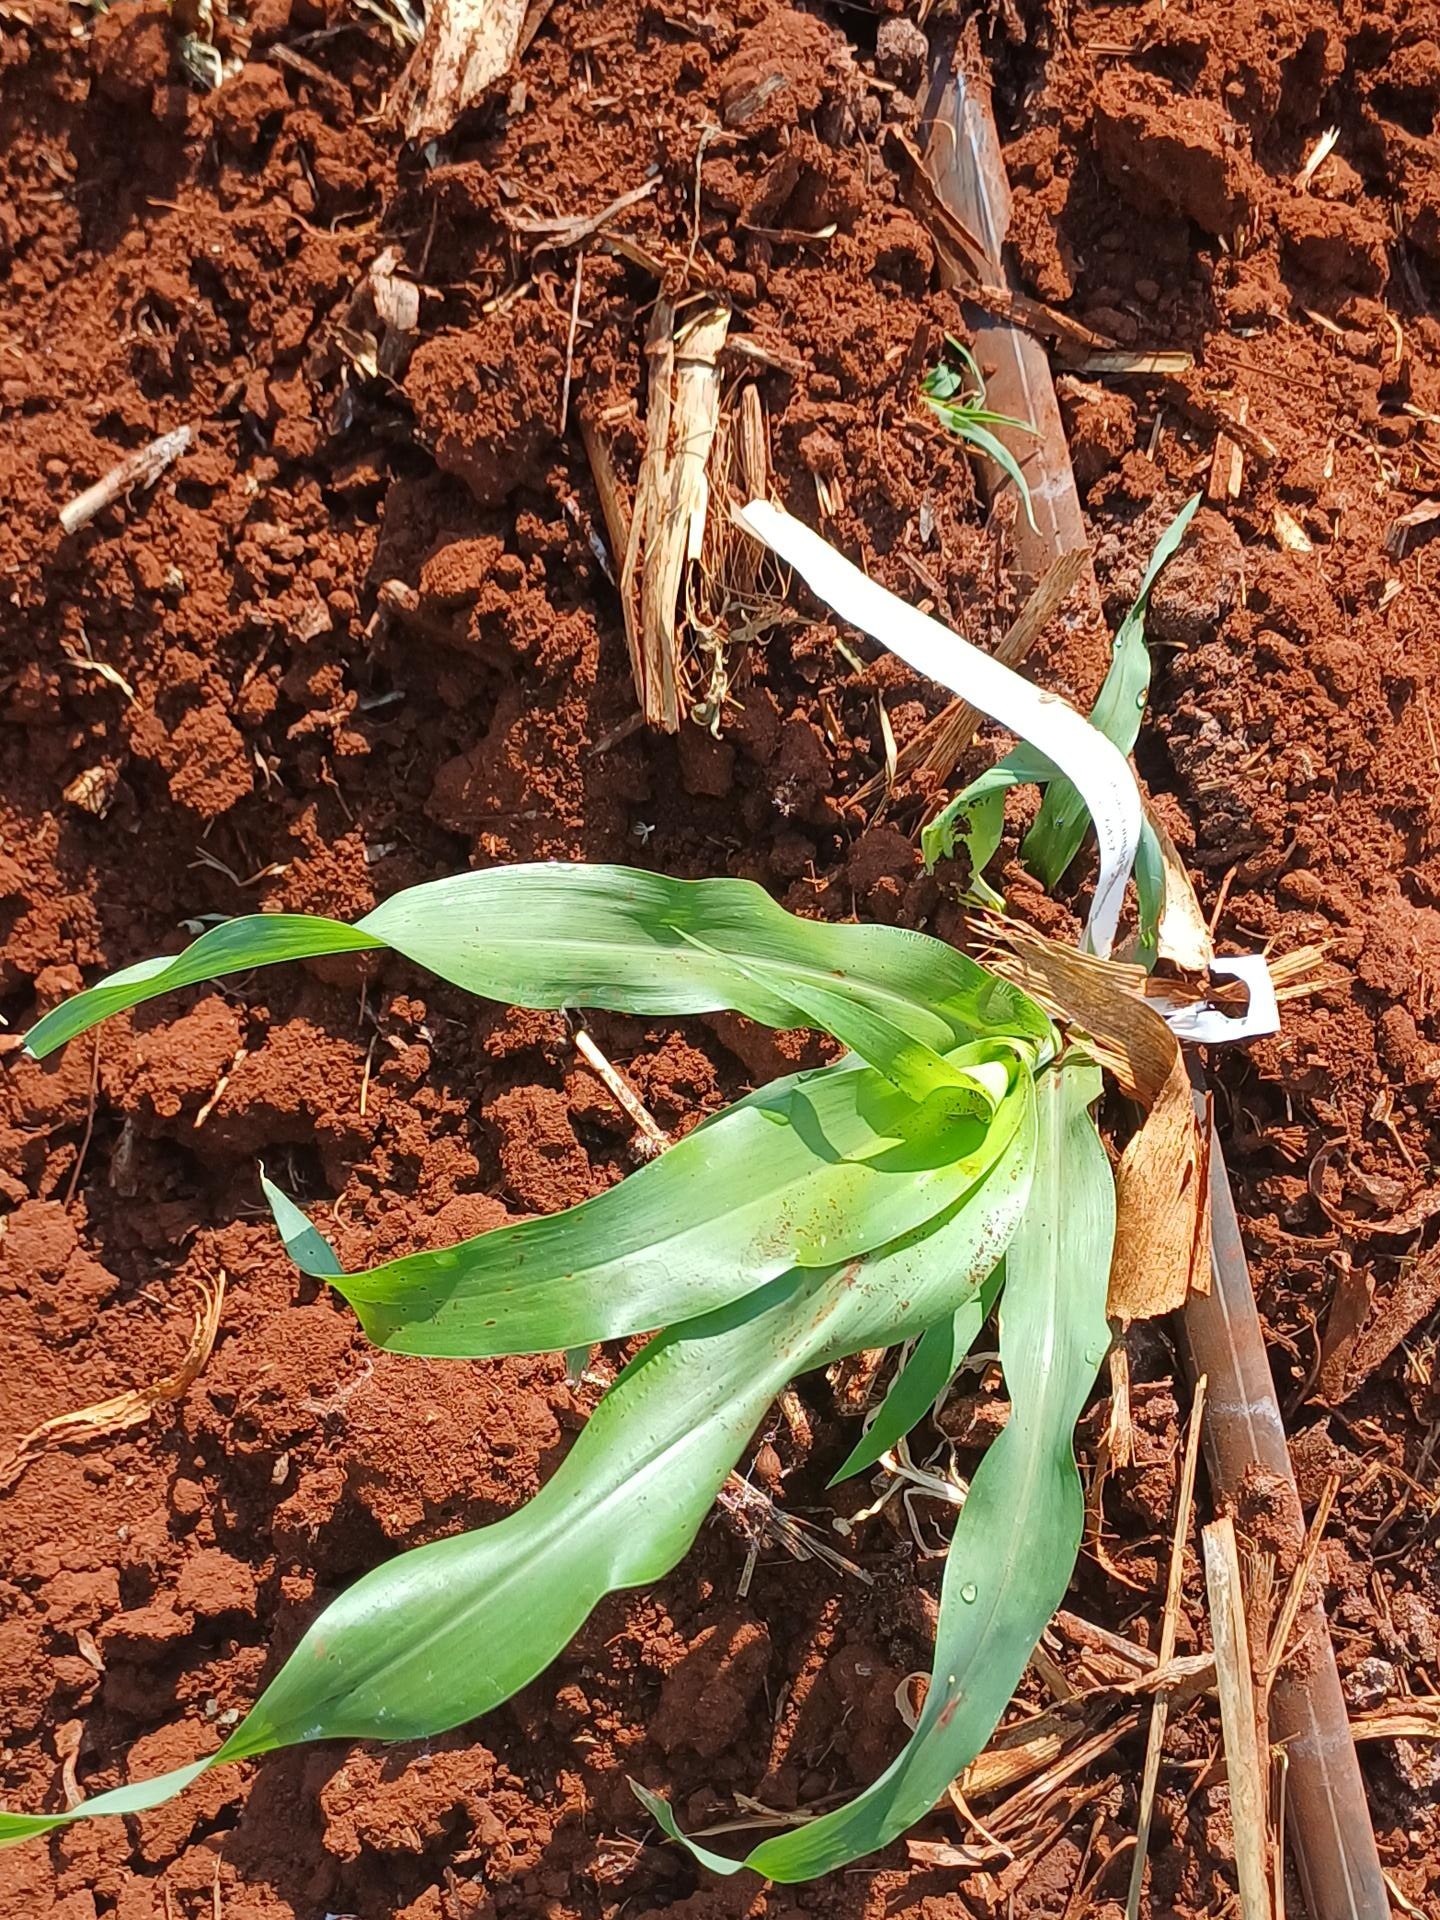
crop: sorghum
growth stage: vegetative
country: Kenya
